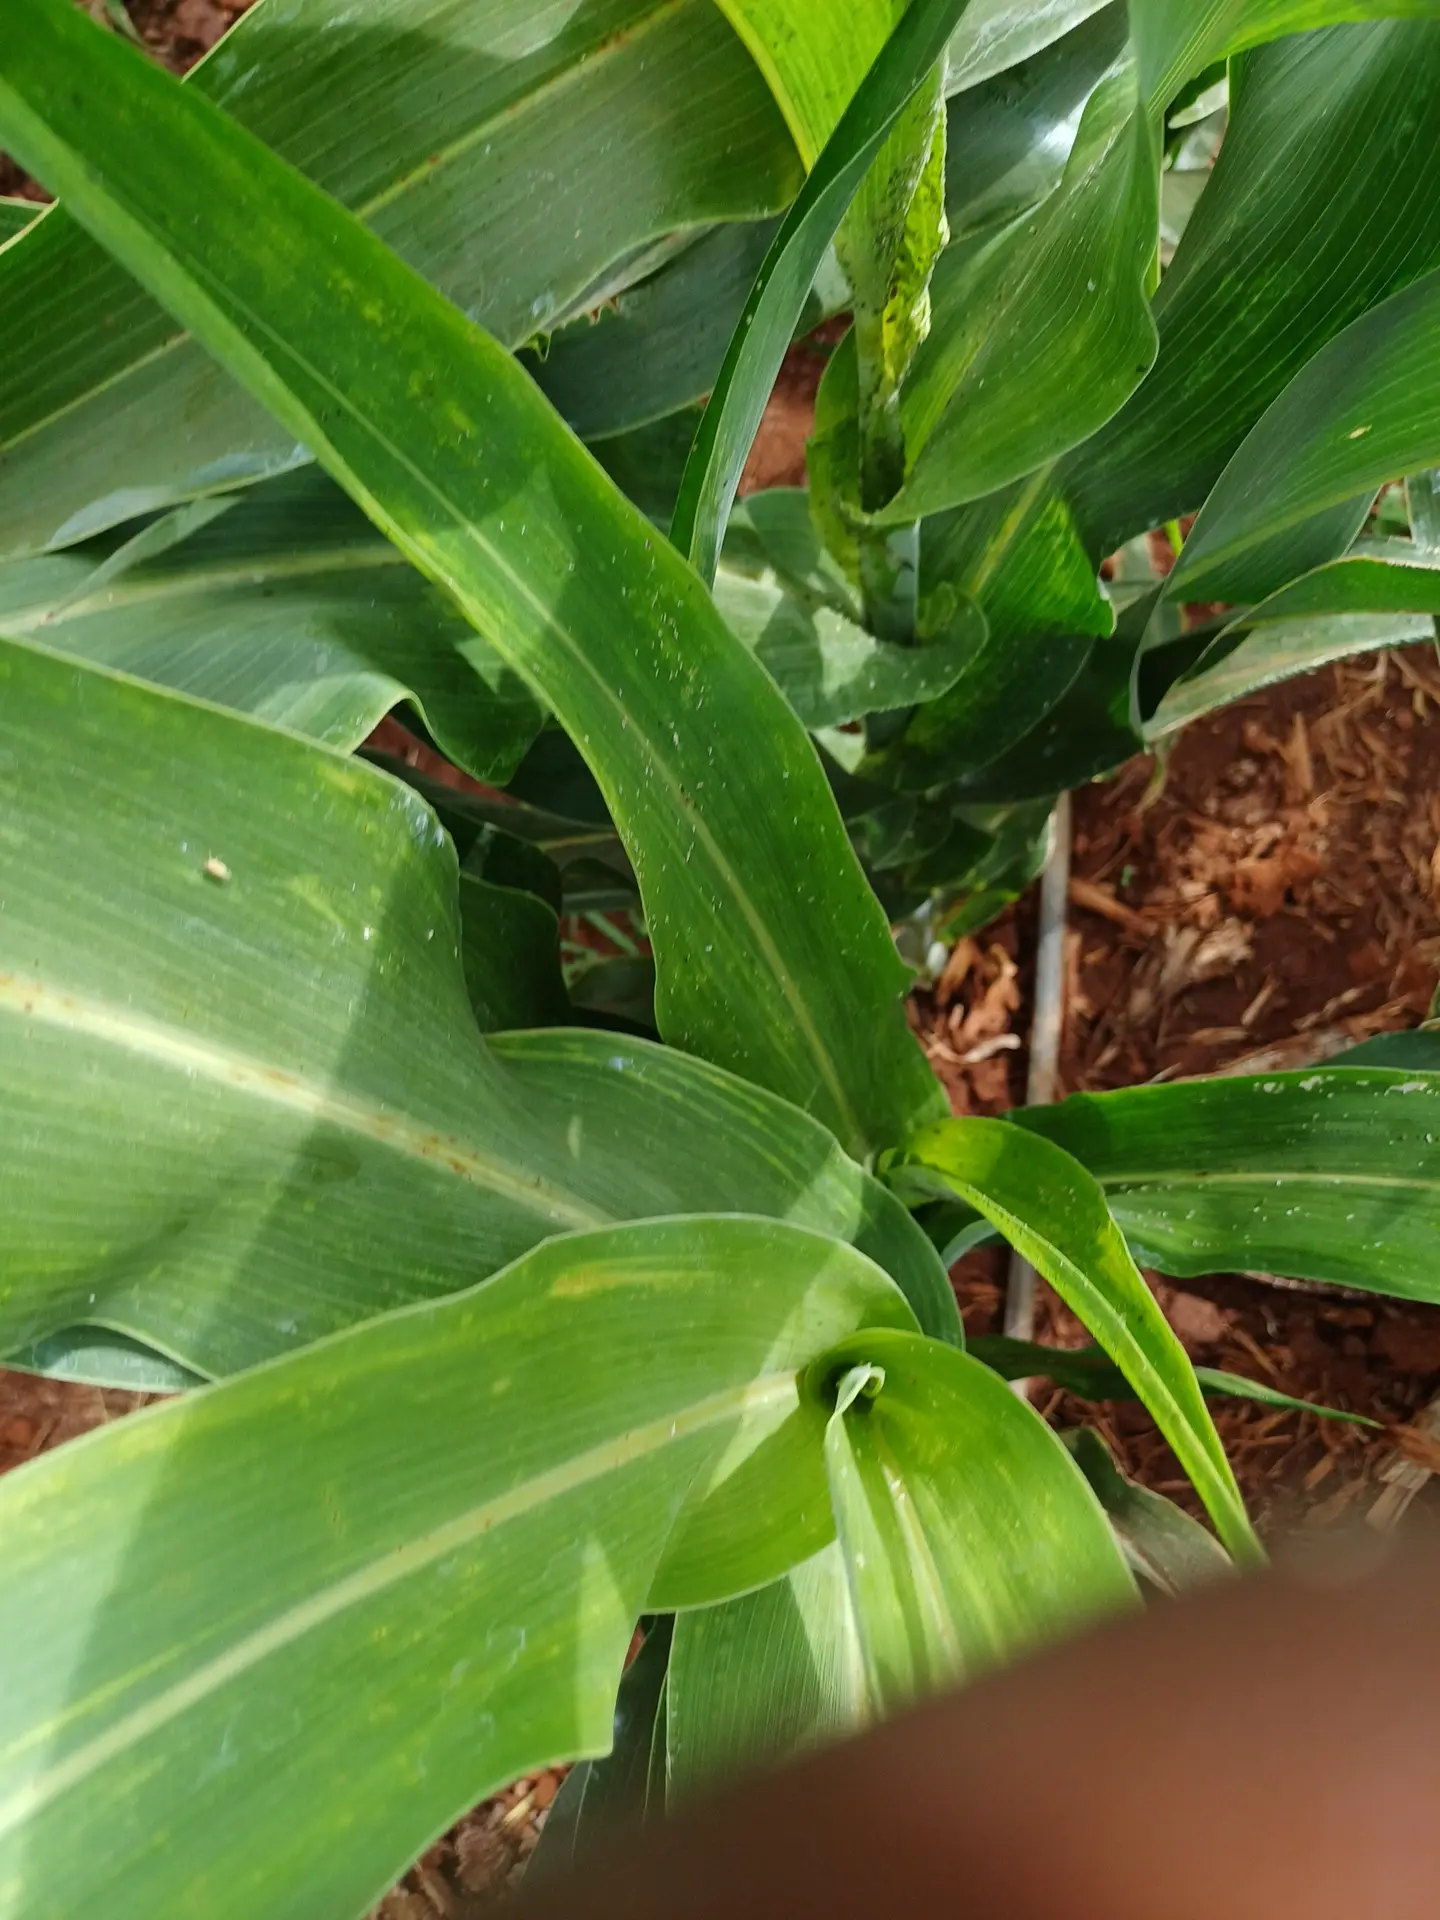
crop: sorghum
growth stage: vegetative
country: Kenya
